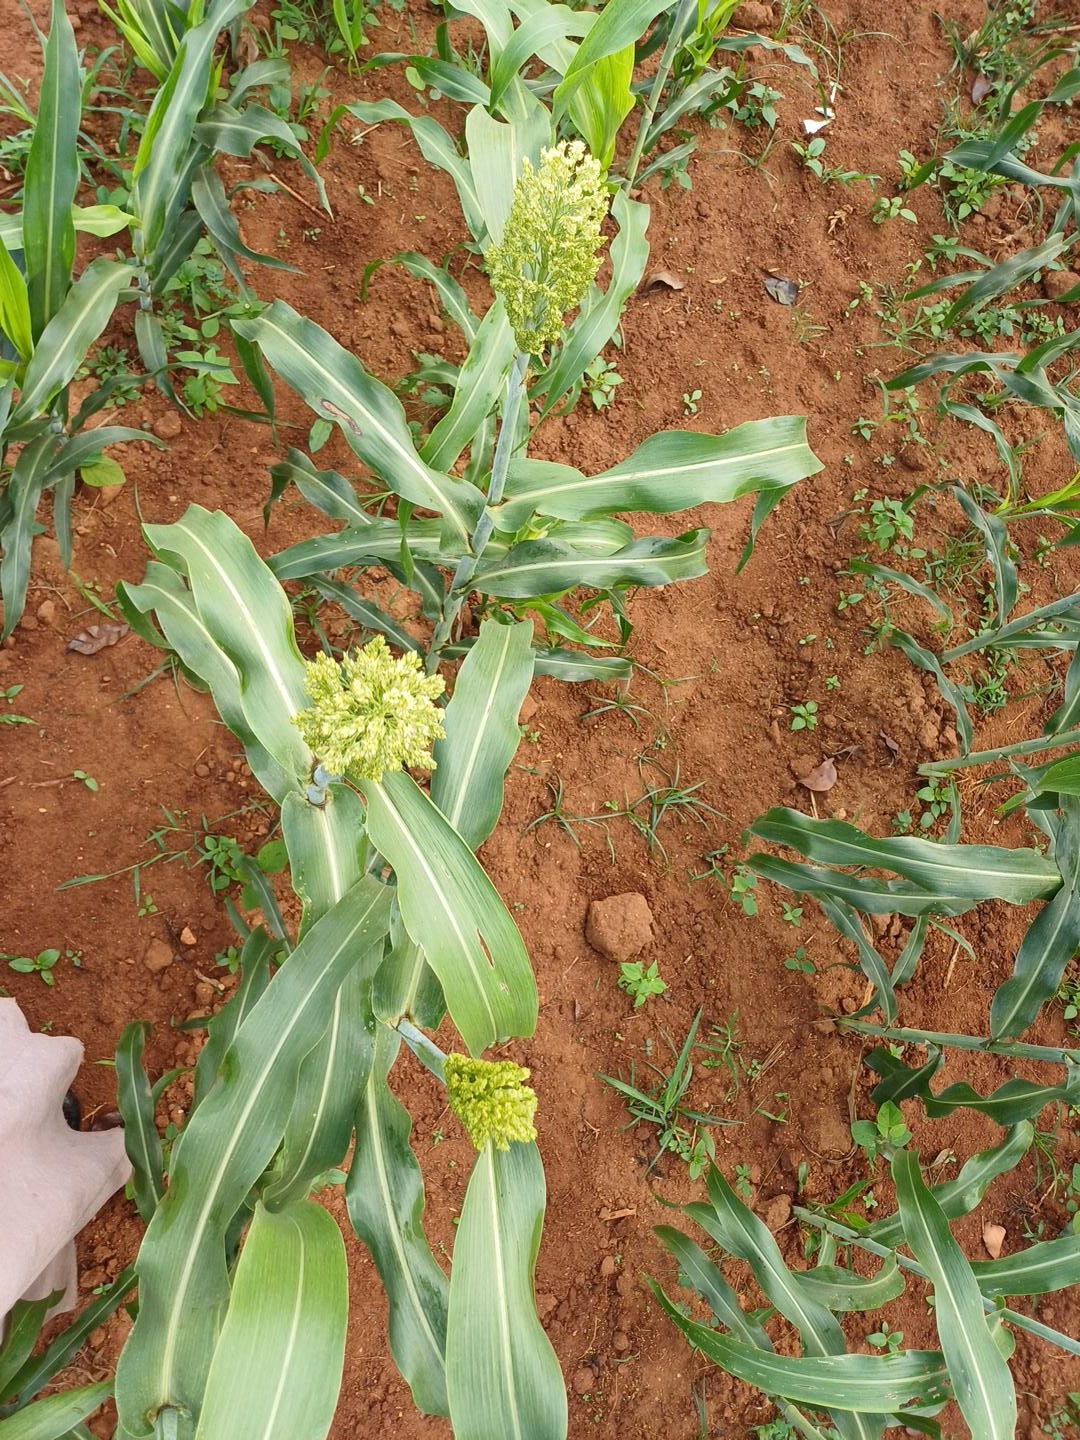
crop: sorghum
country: Kenya
